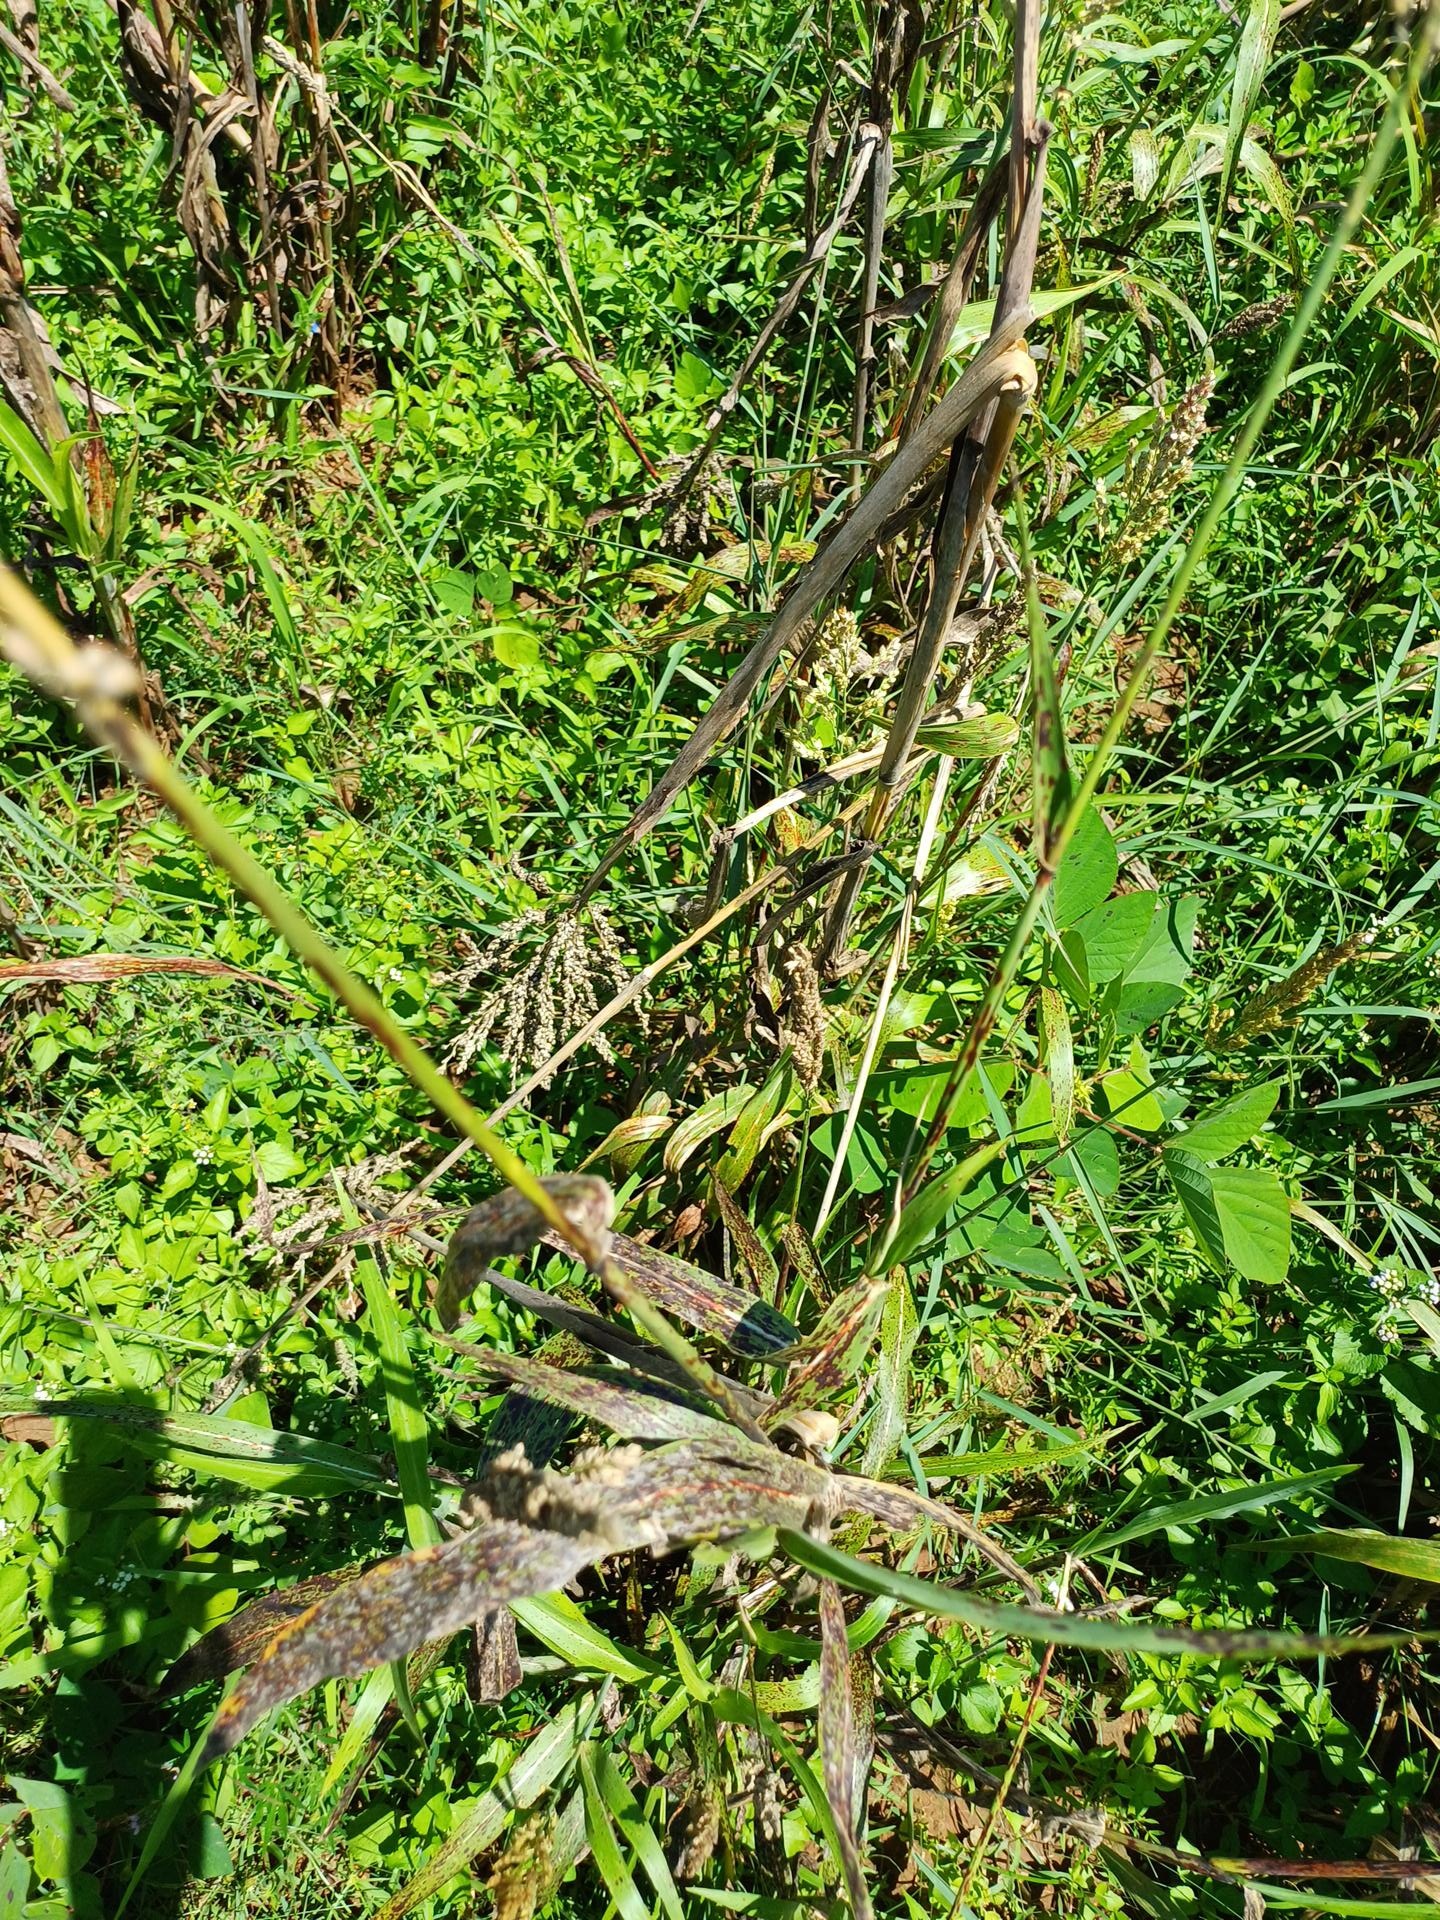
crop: sorghum
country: Kenya
